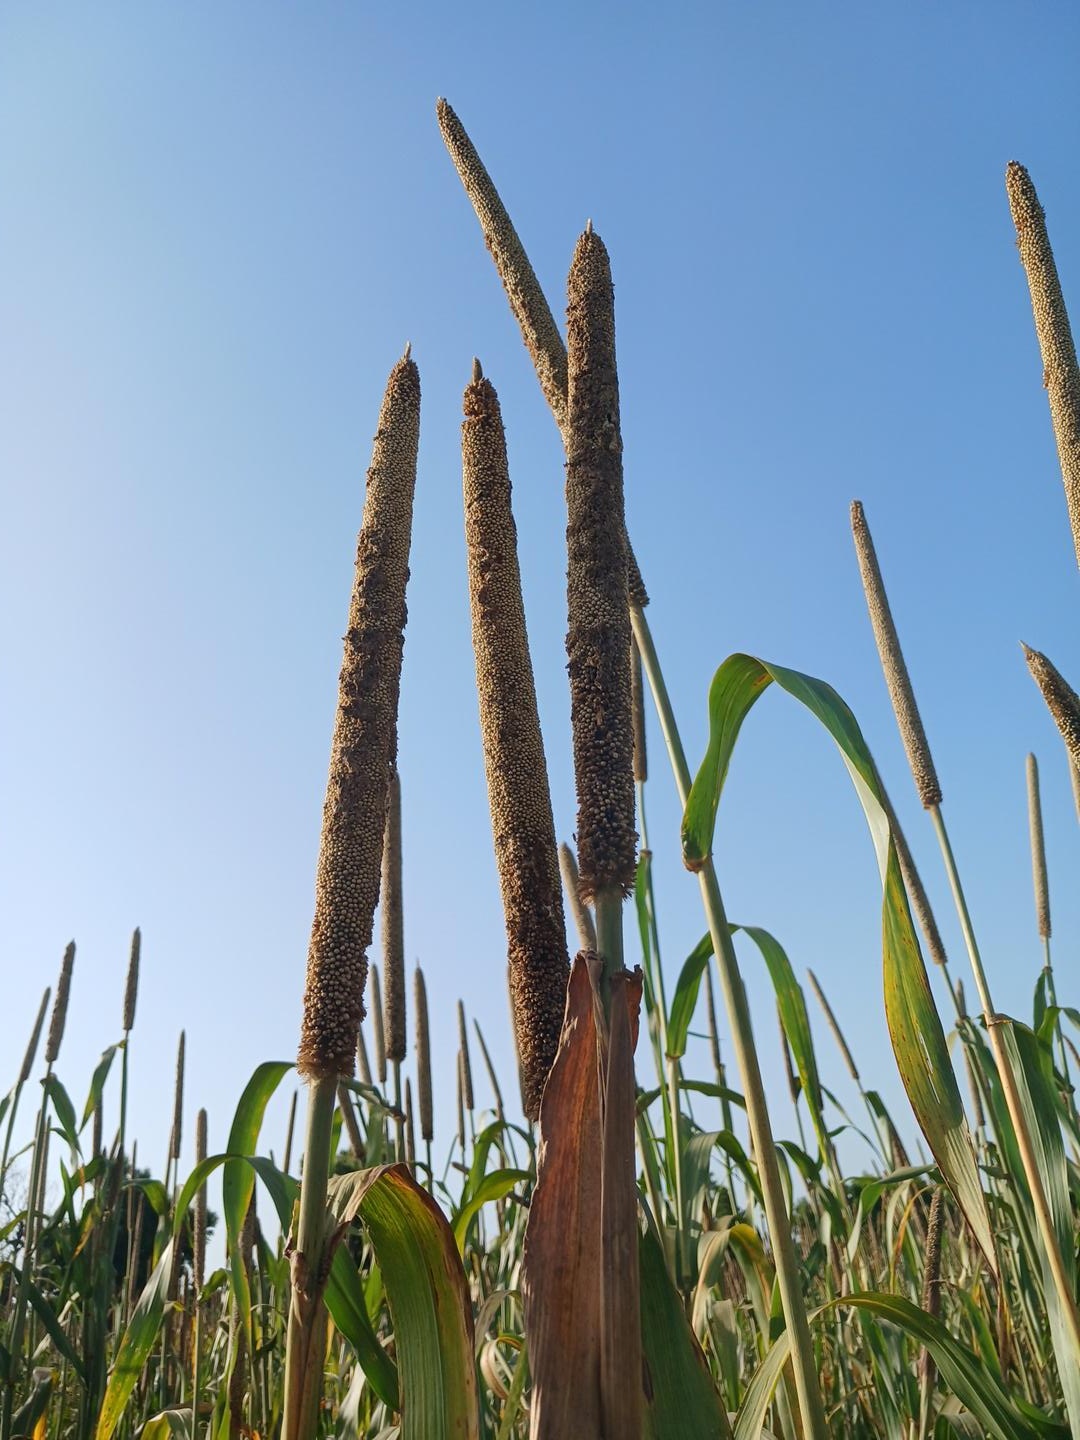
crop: pearl millet
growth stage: maturity
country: Senegal
